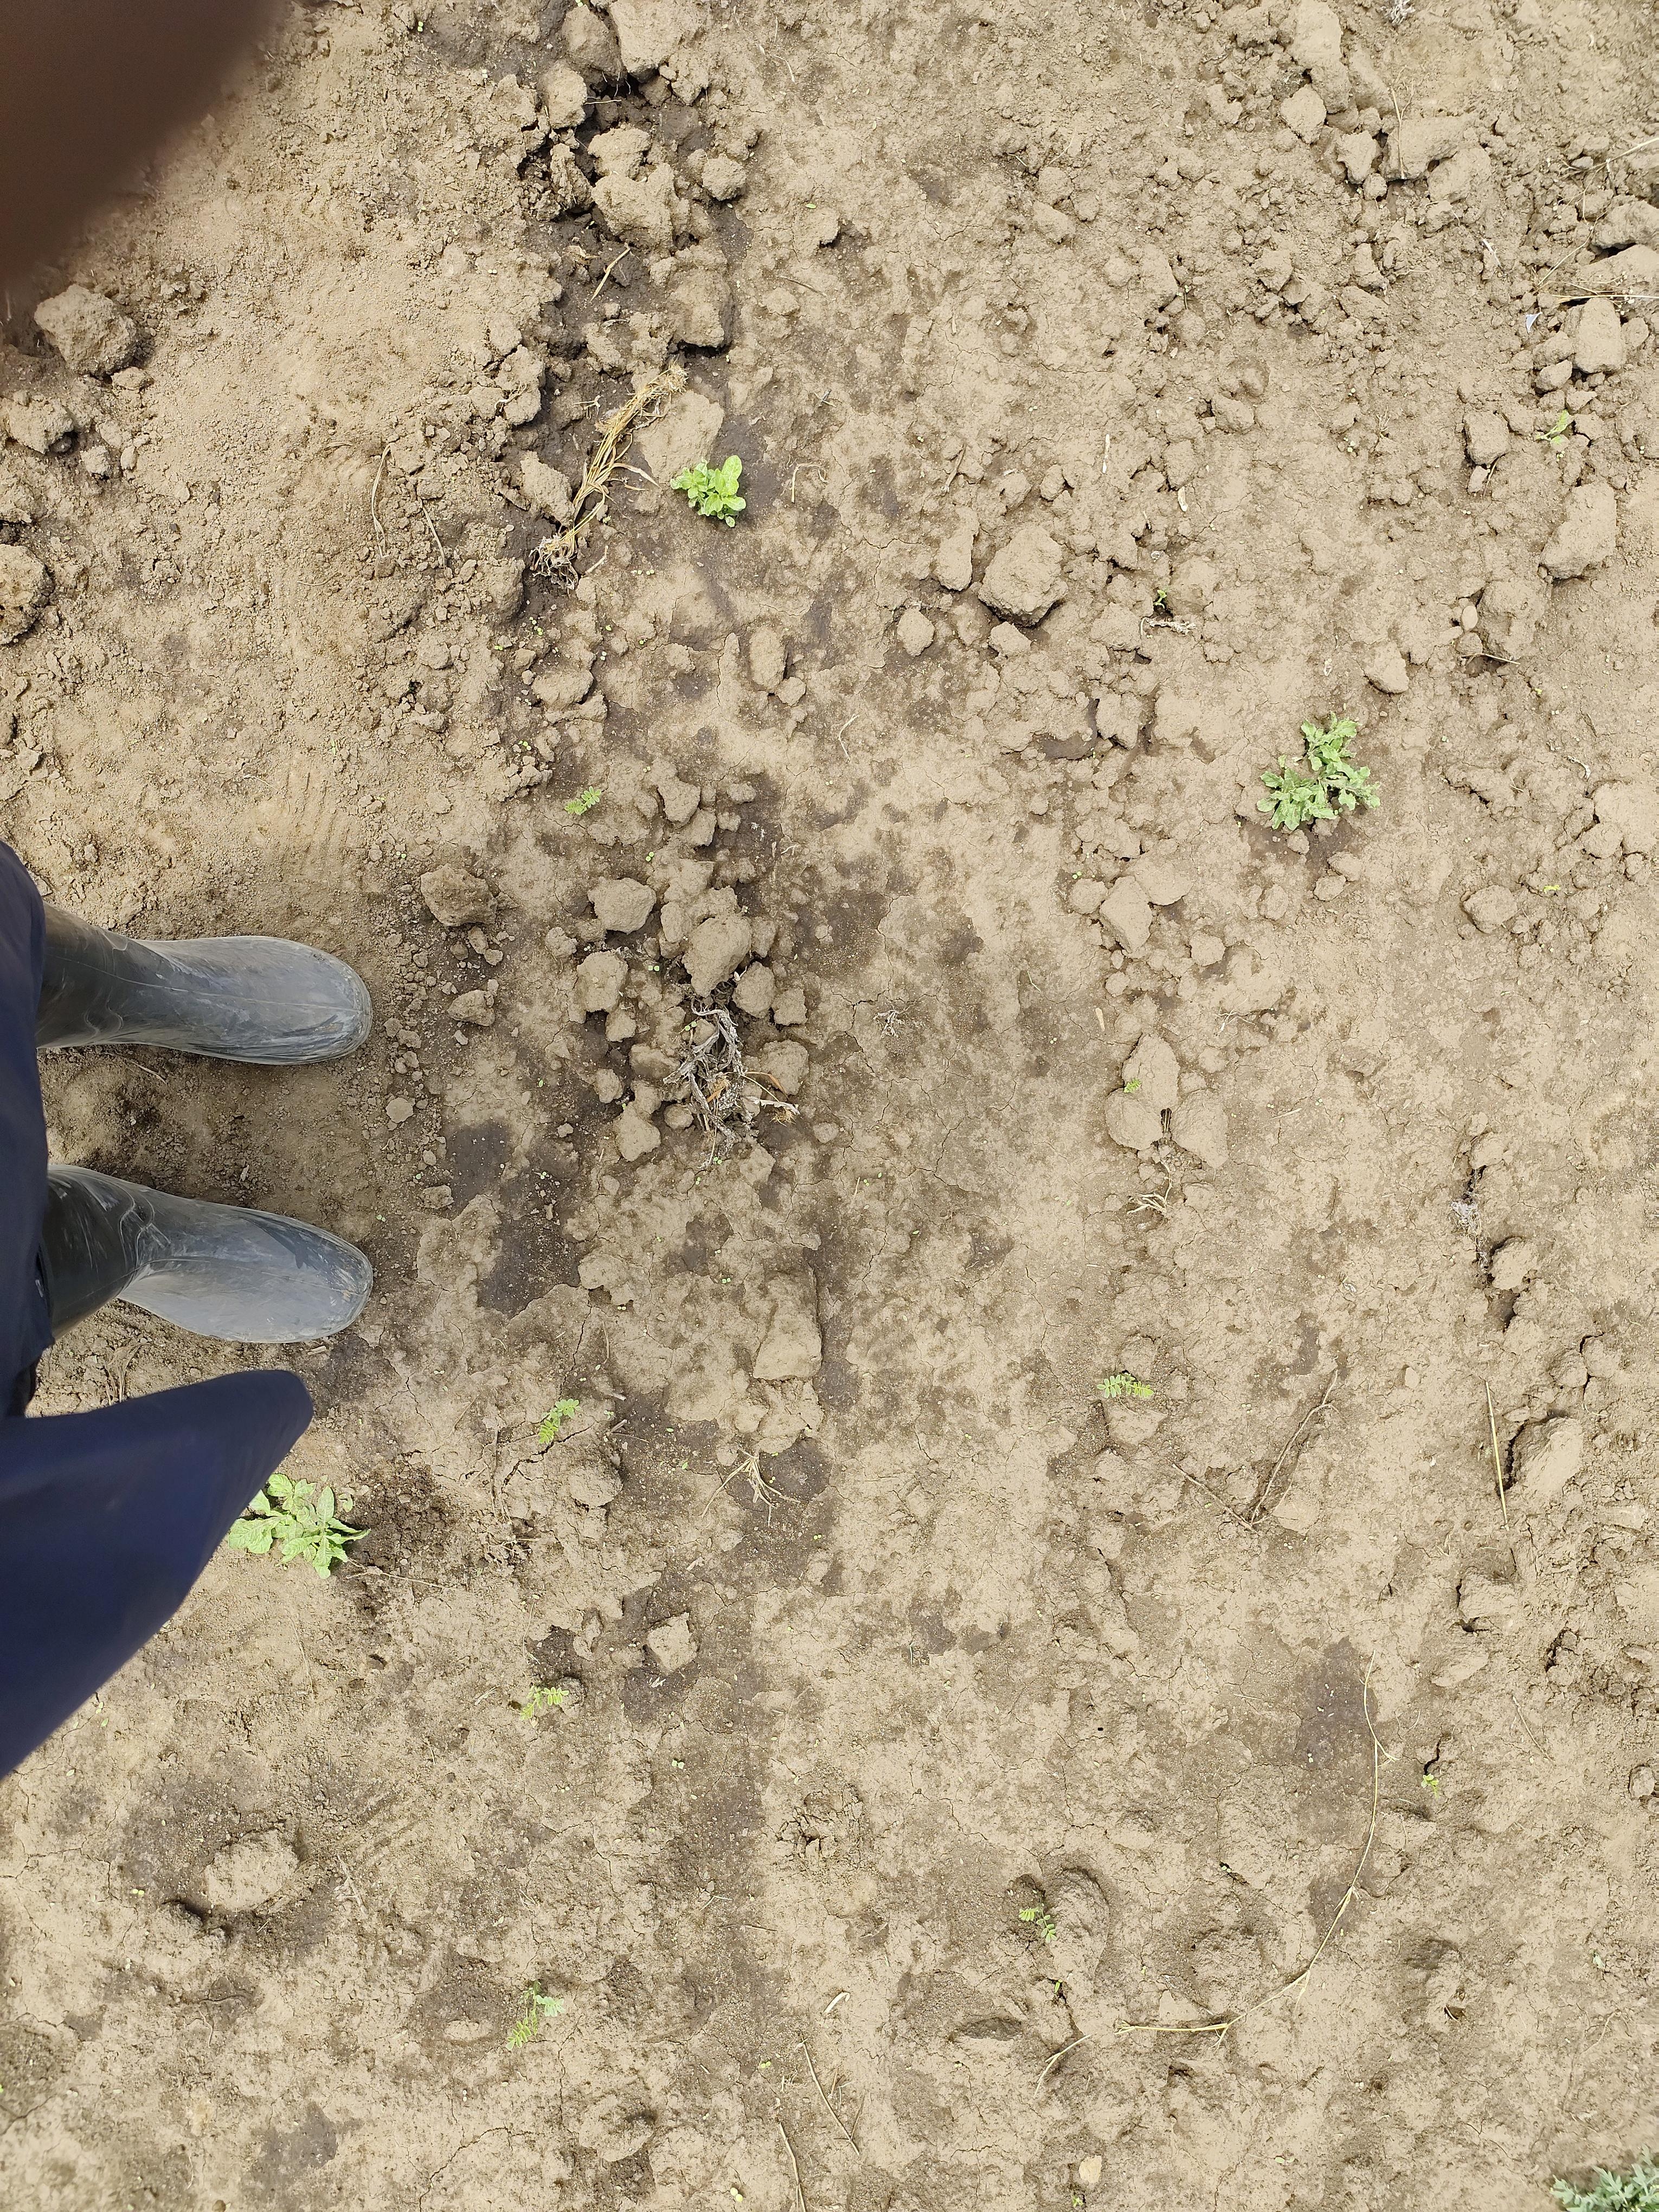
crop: chickpea
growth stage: emergence
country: Tanzania
